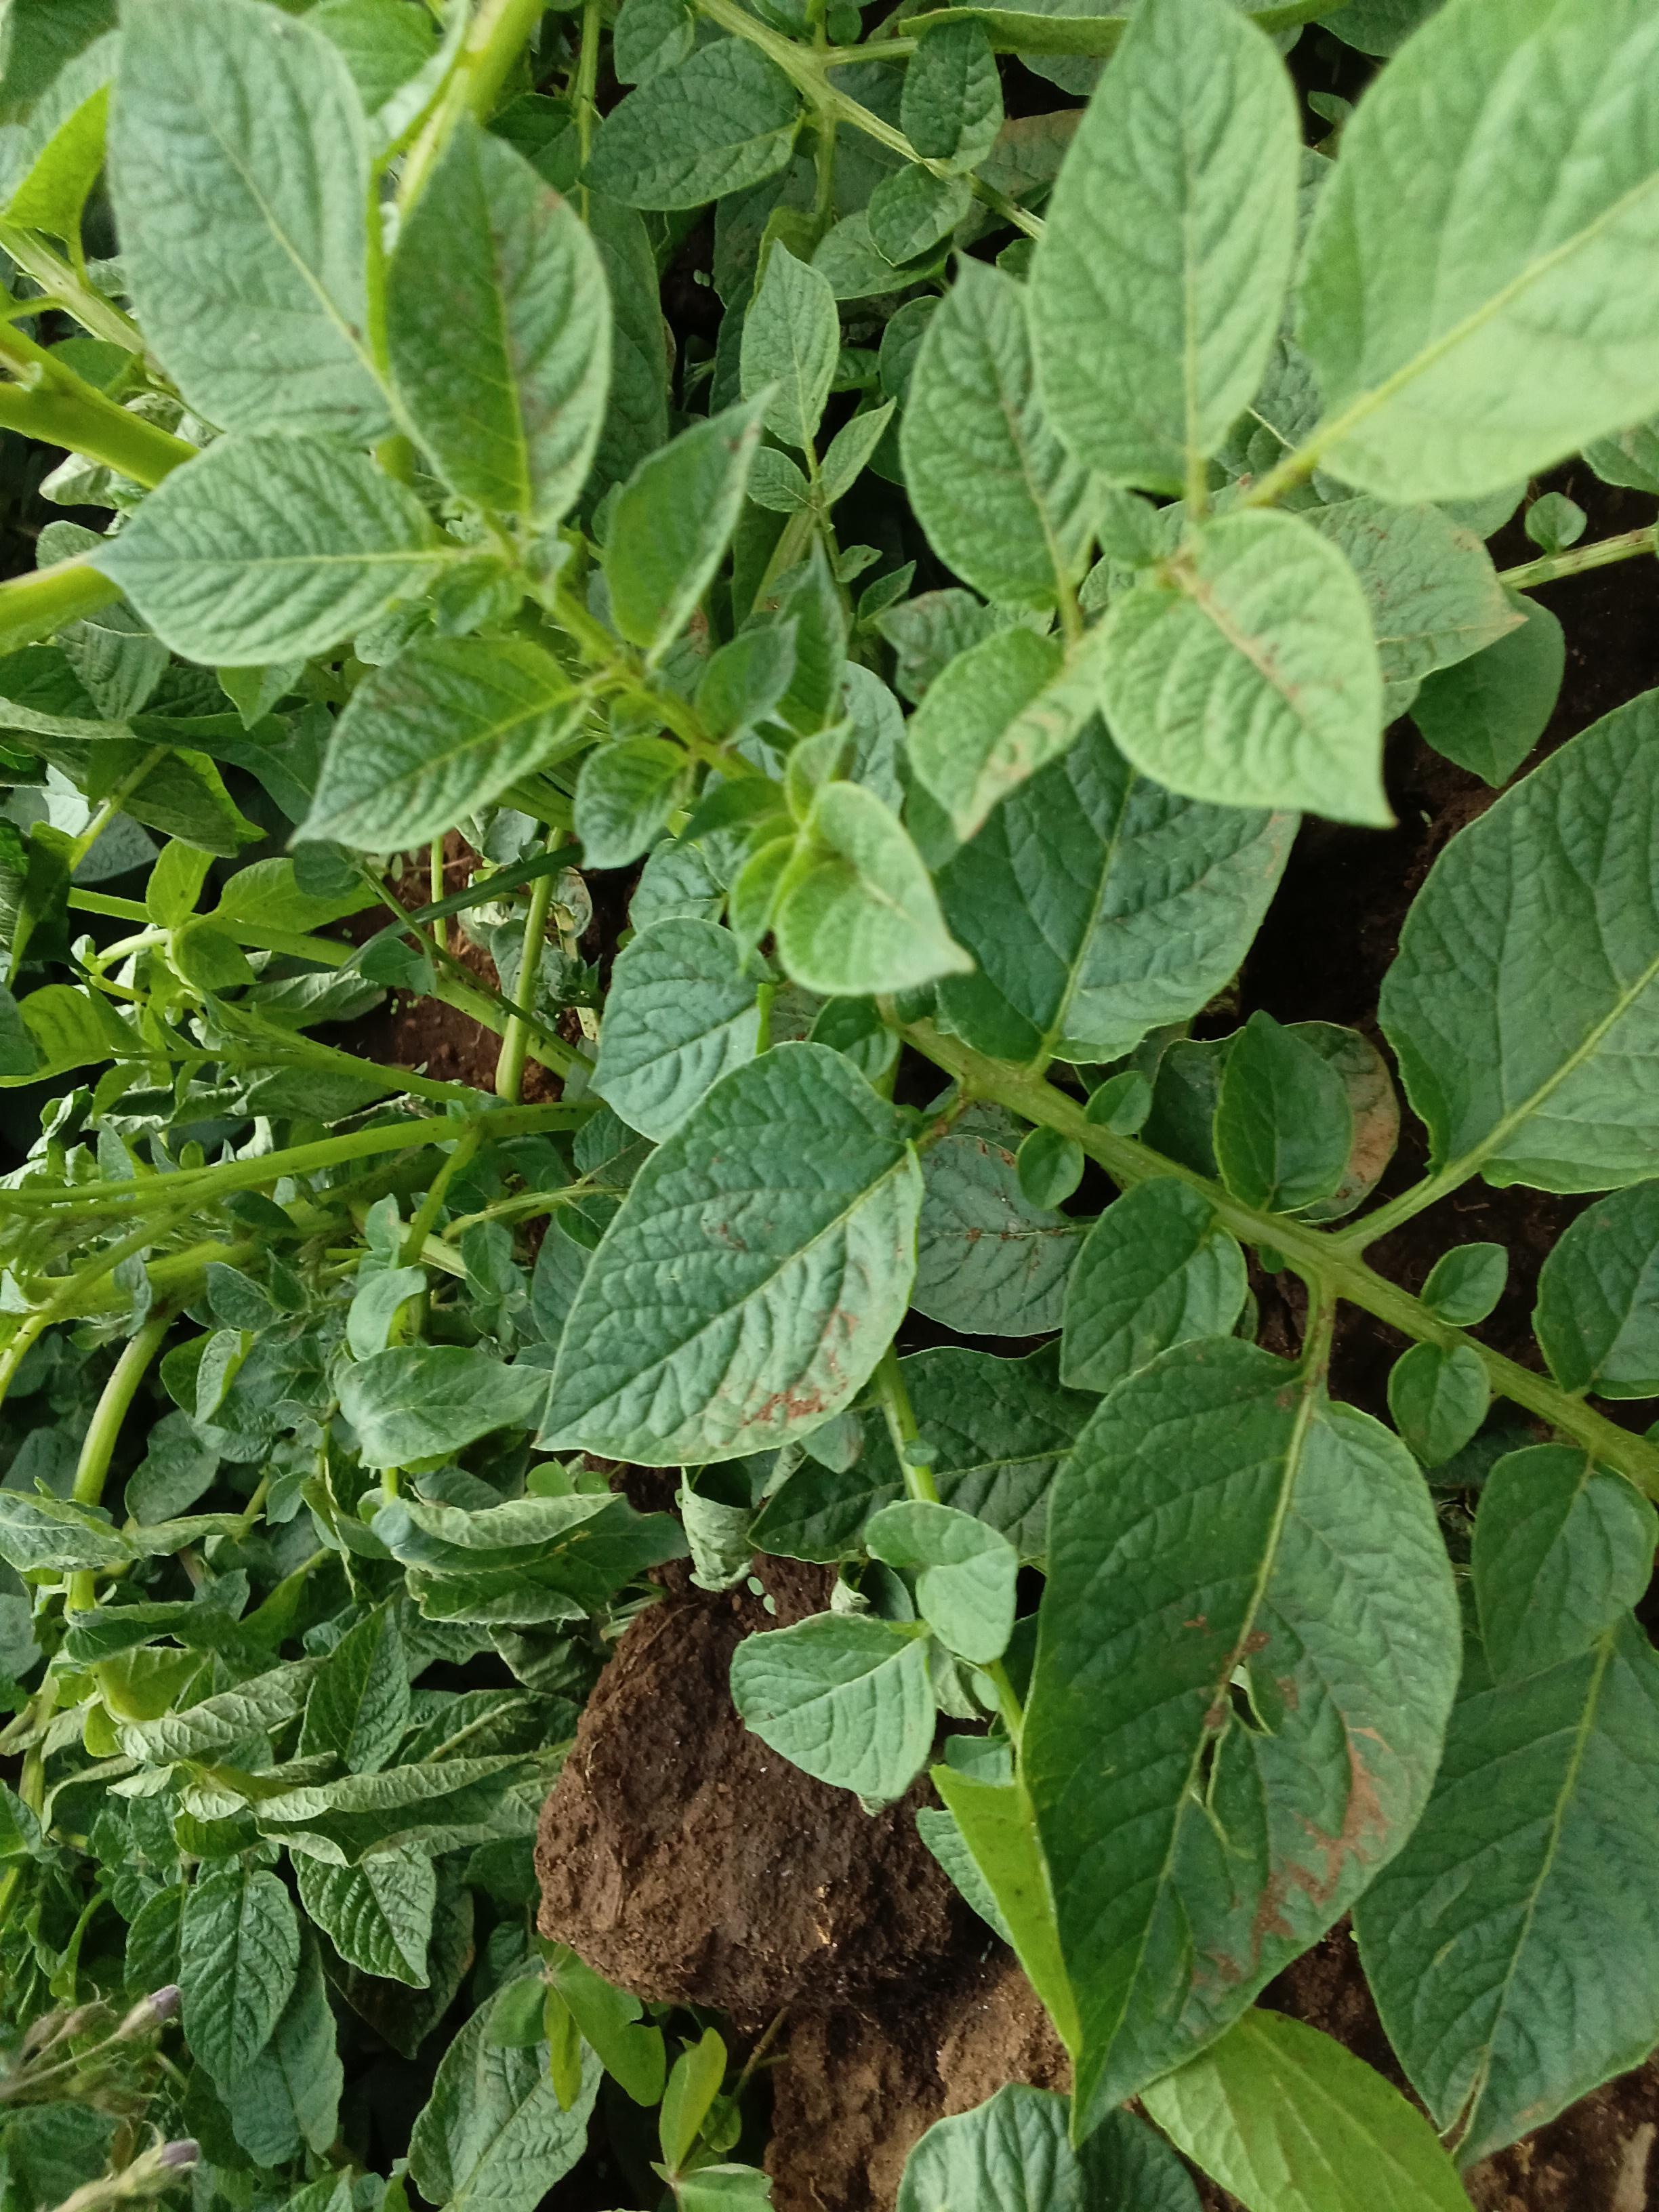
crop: potato
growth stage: vegetative
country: Kenya
